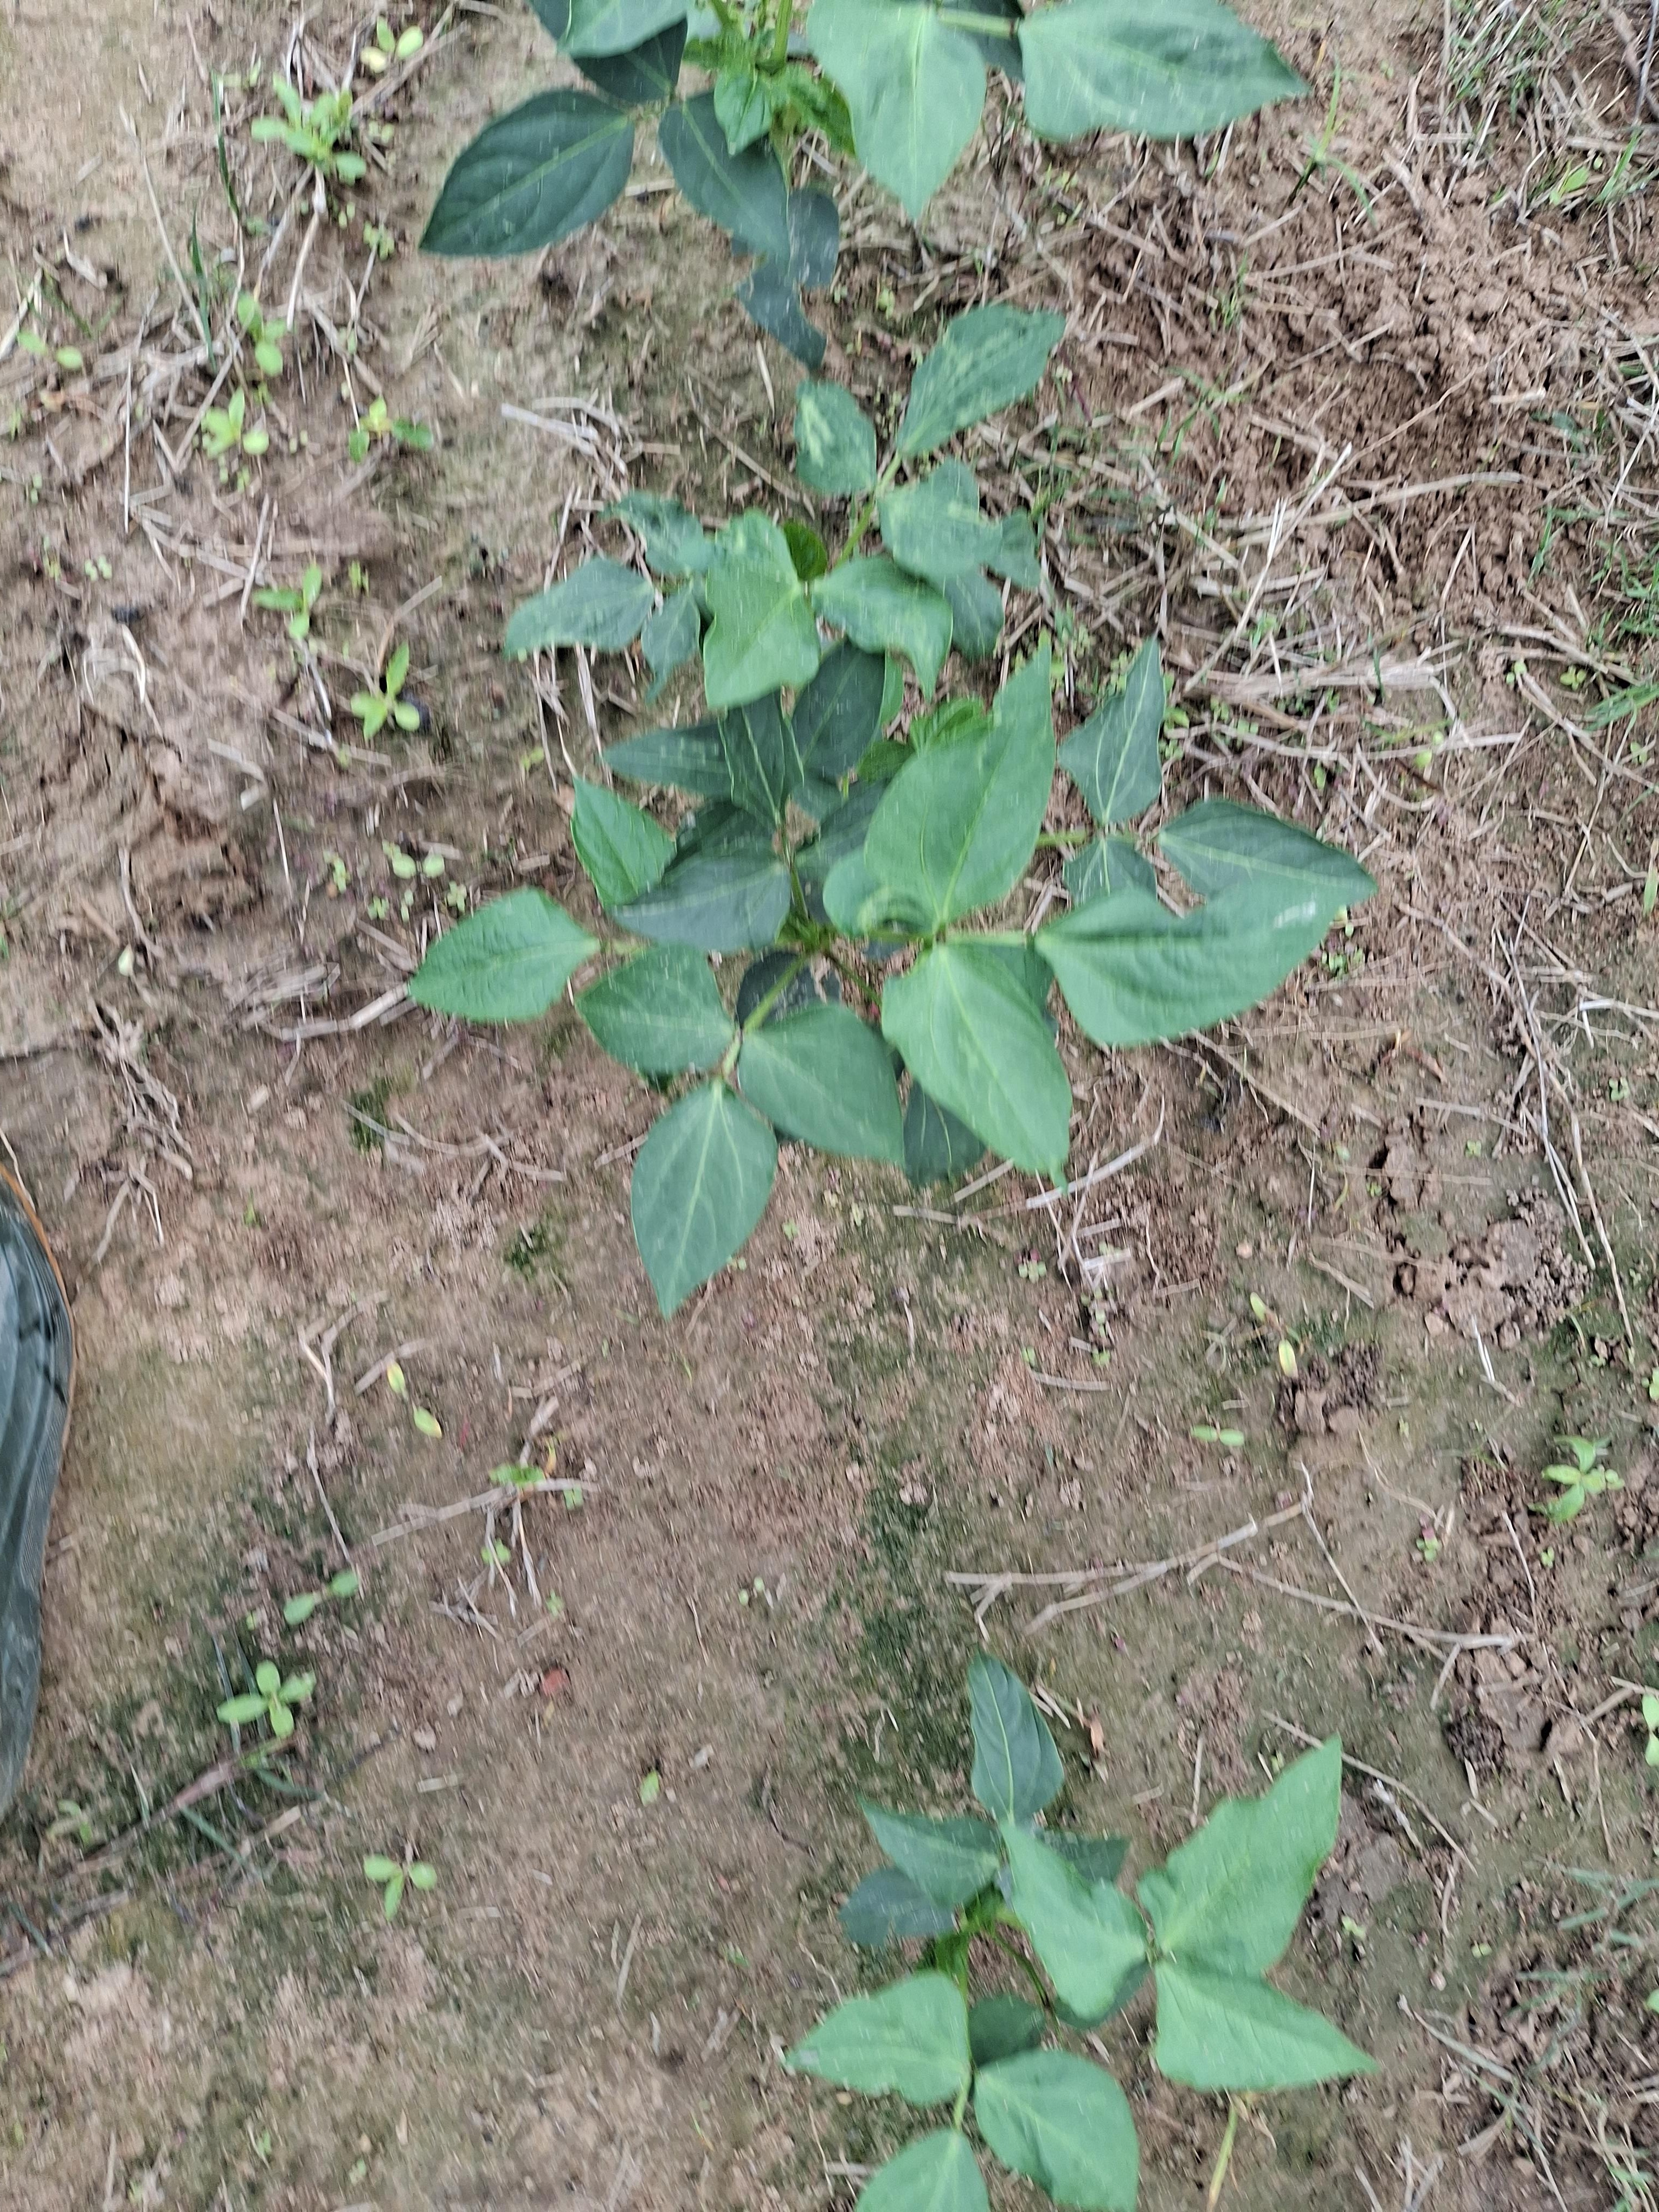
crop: cowpea
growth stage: emergence
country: Nigeria
